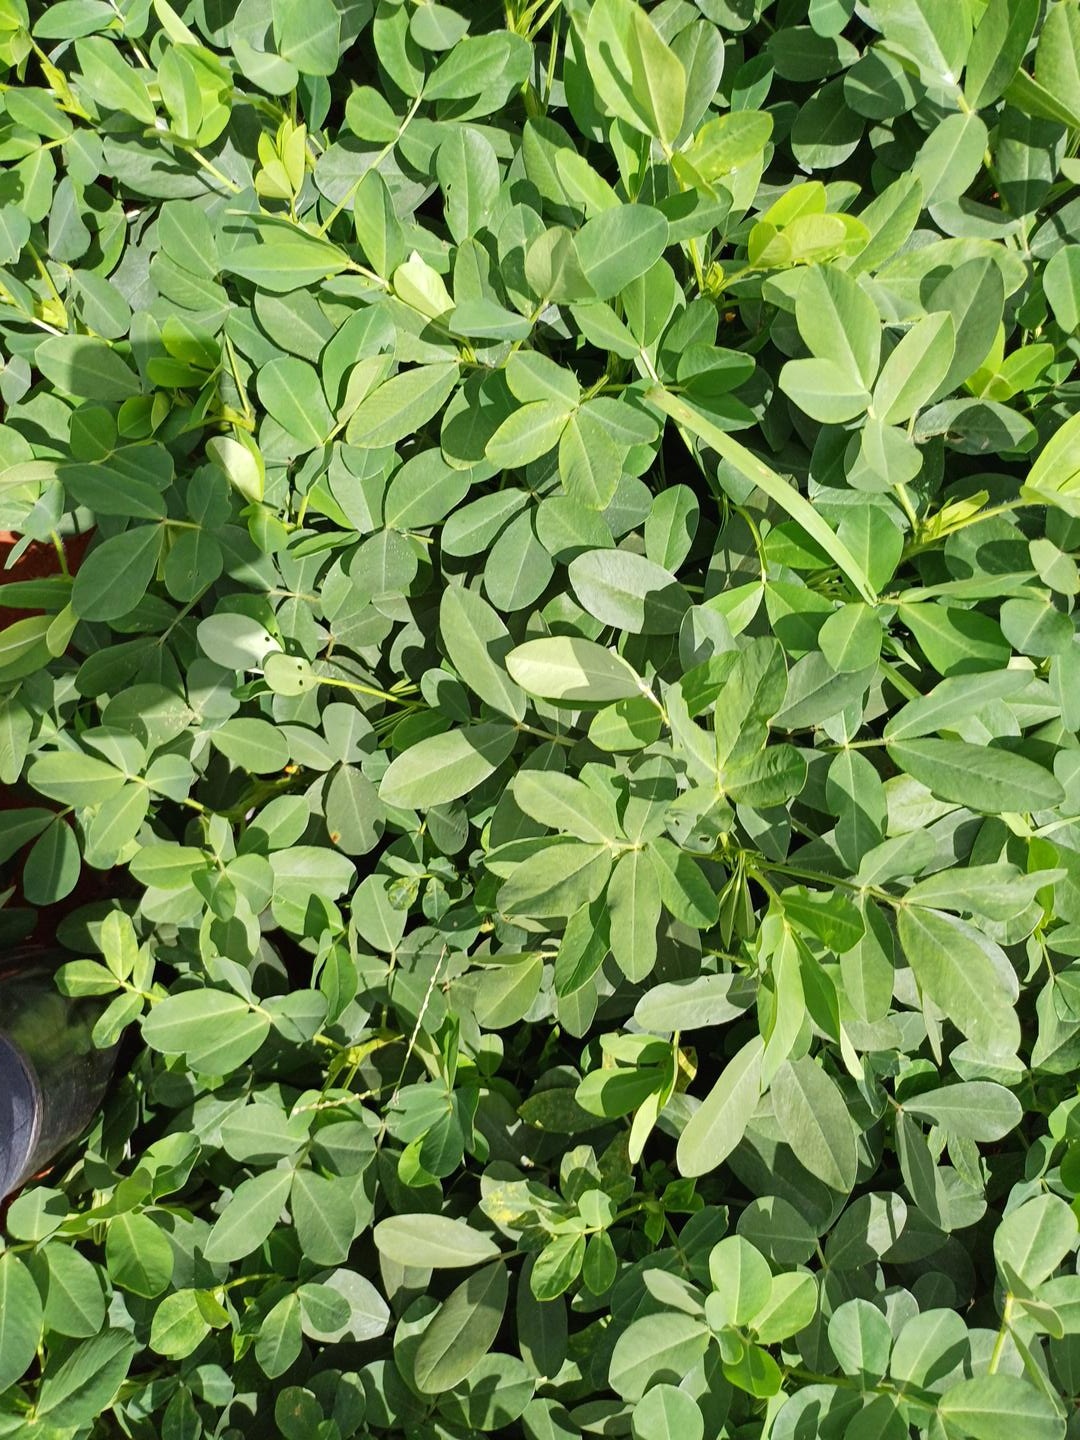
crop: groundnut
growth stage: flowering
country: Kenya
